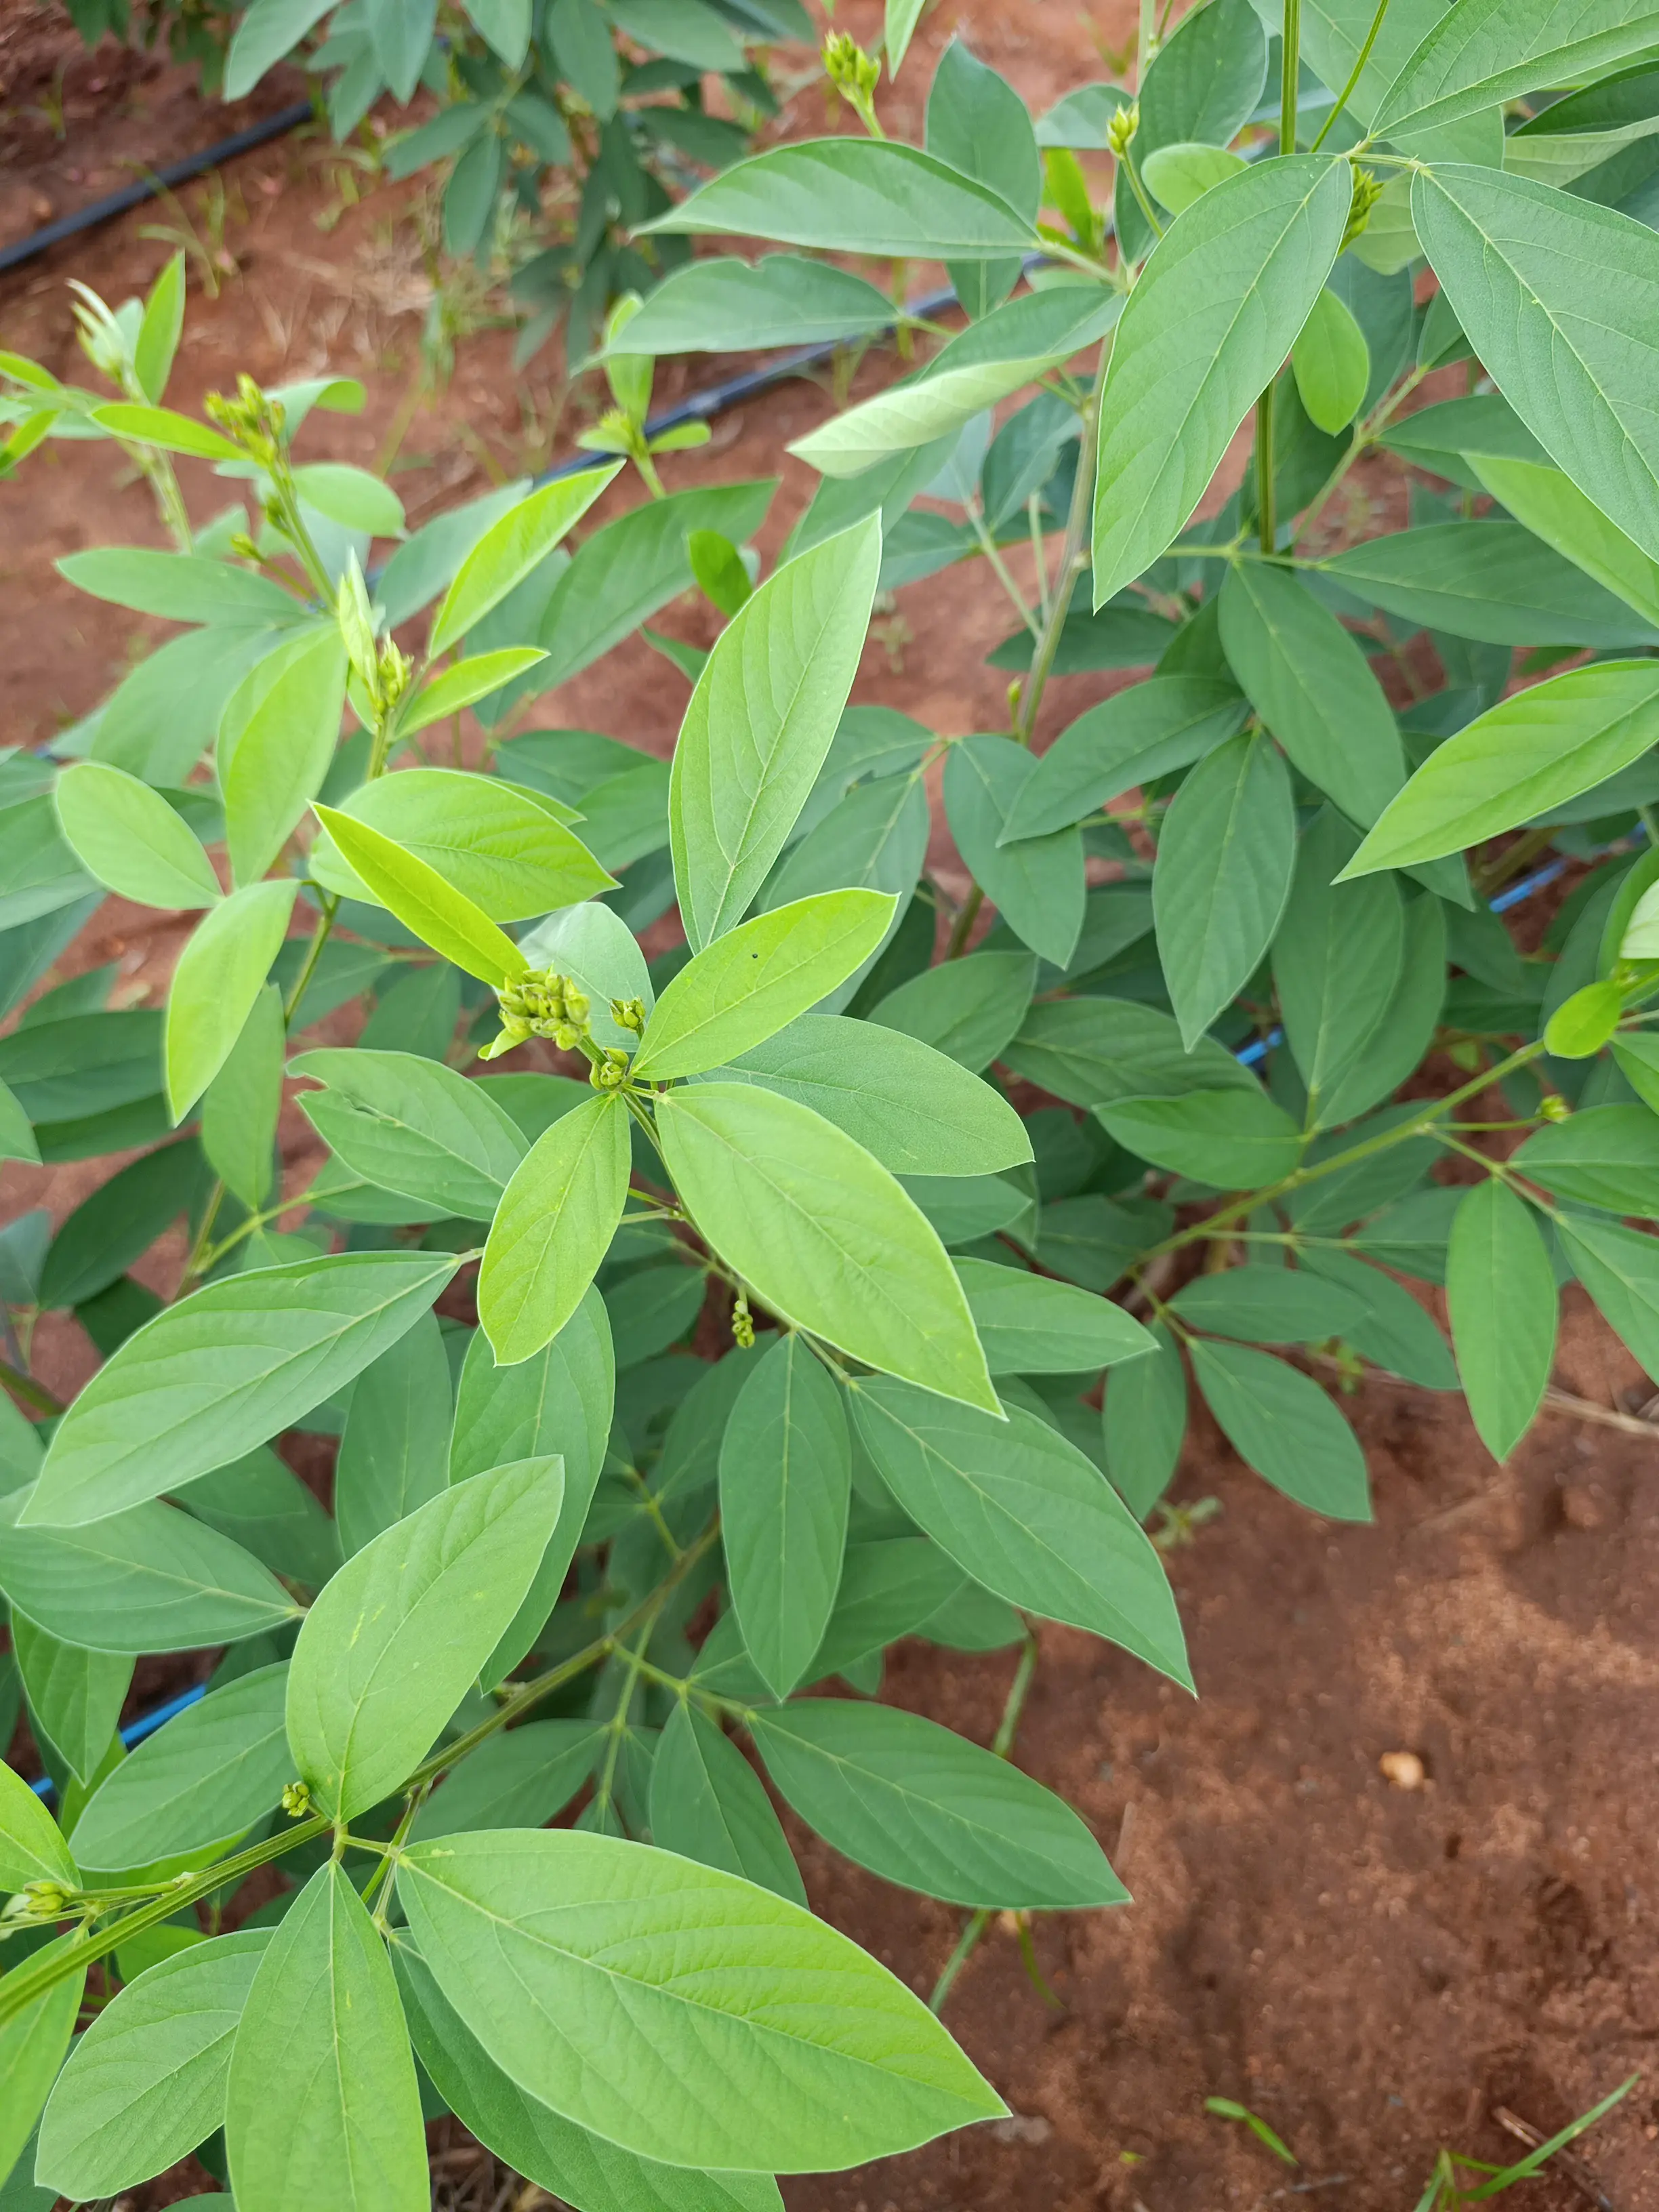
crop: pigeonpea
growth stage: flowering
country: Kenya
